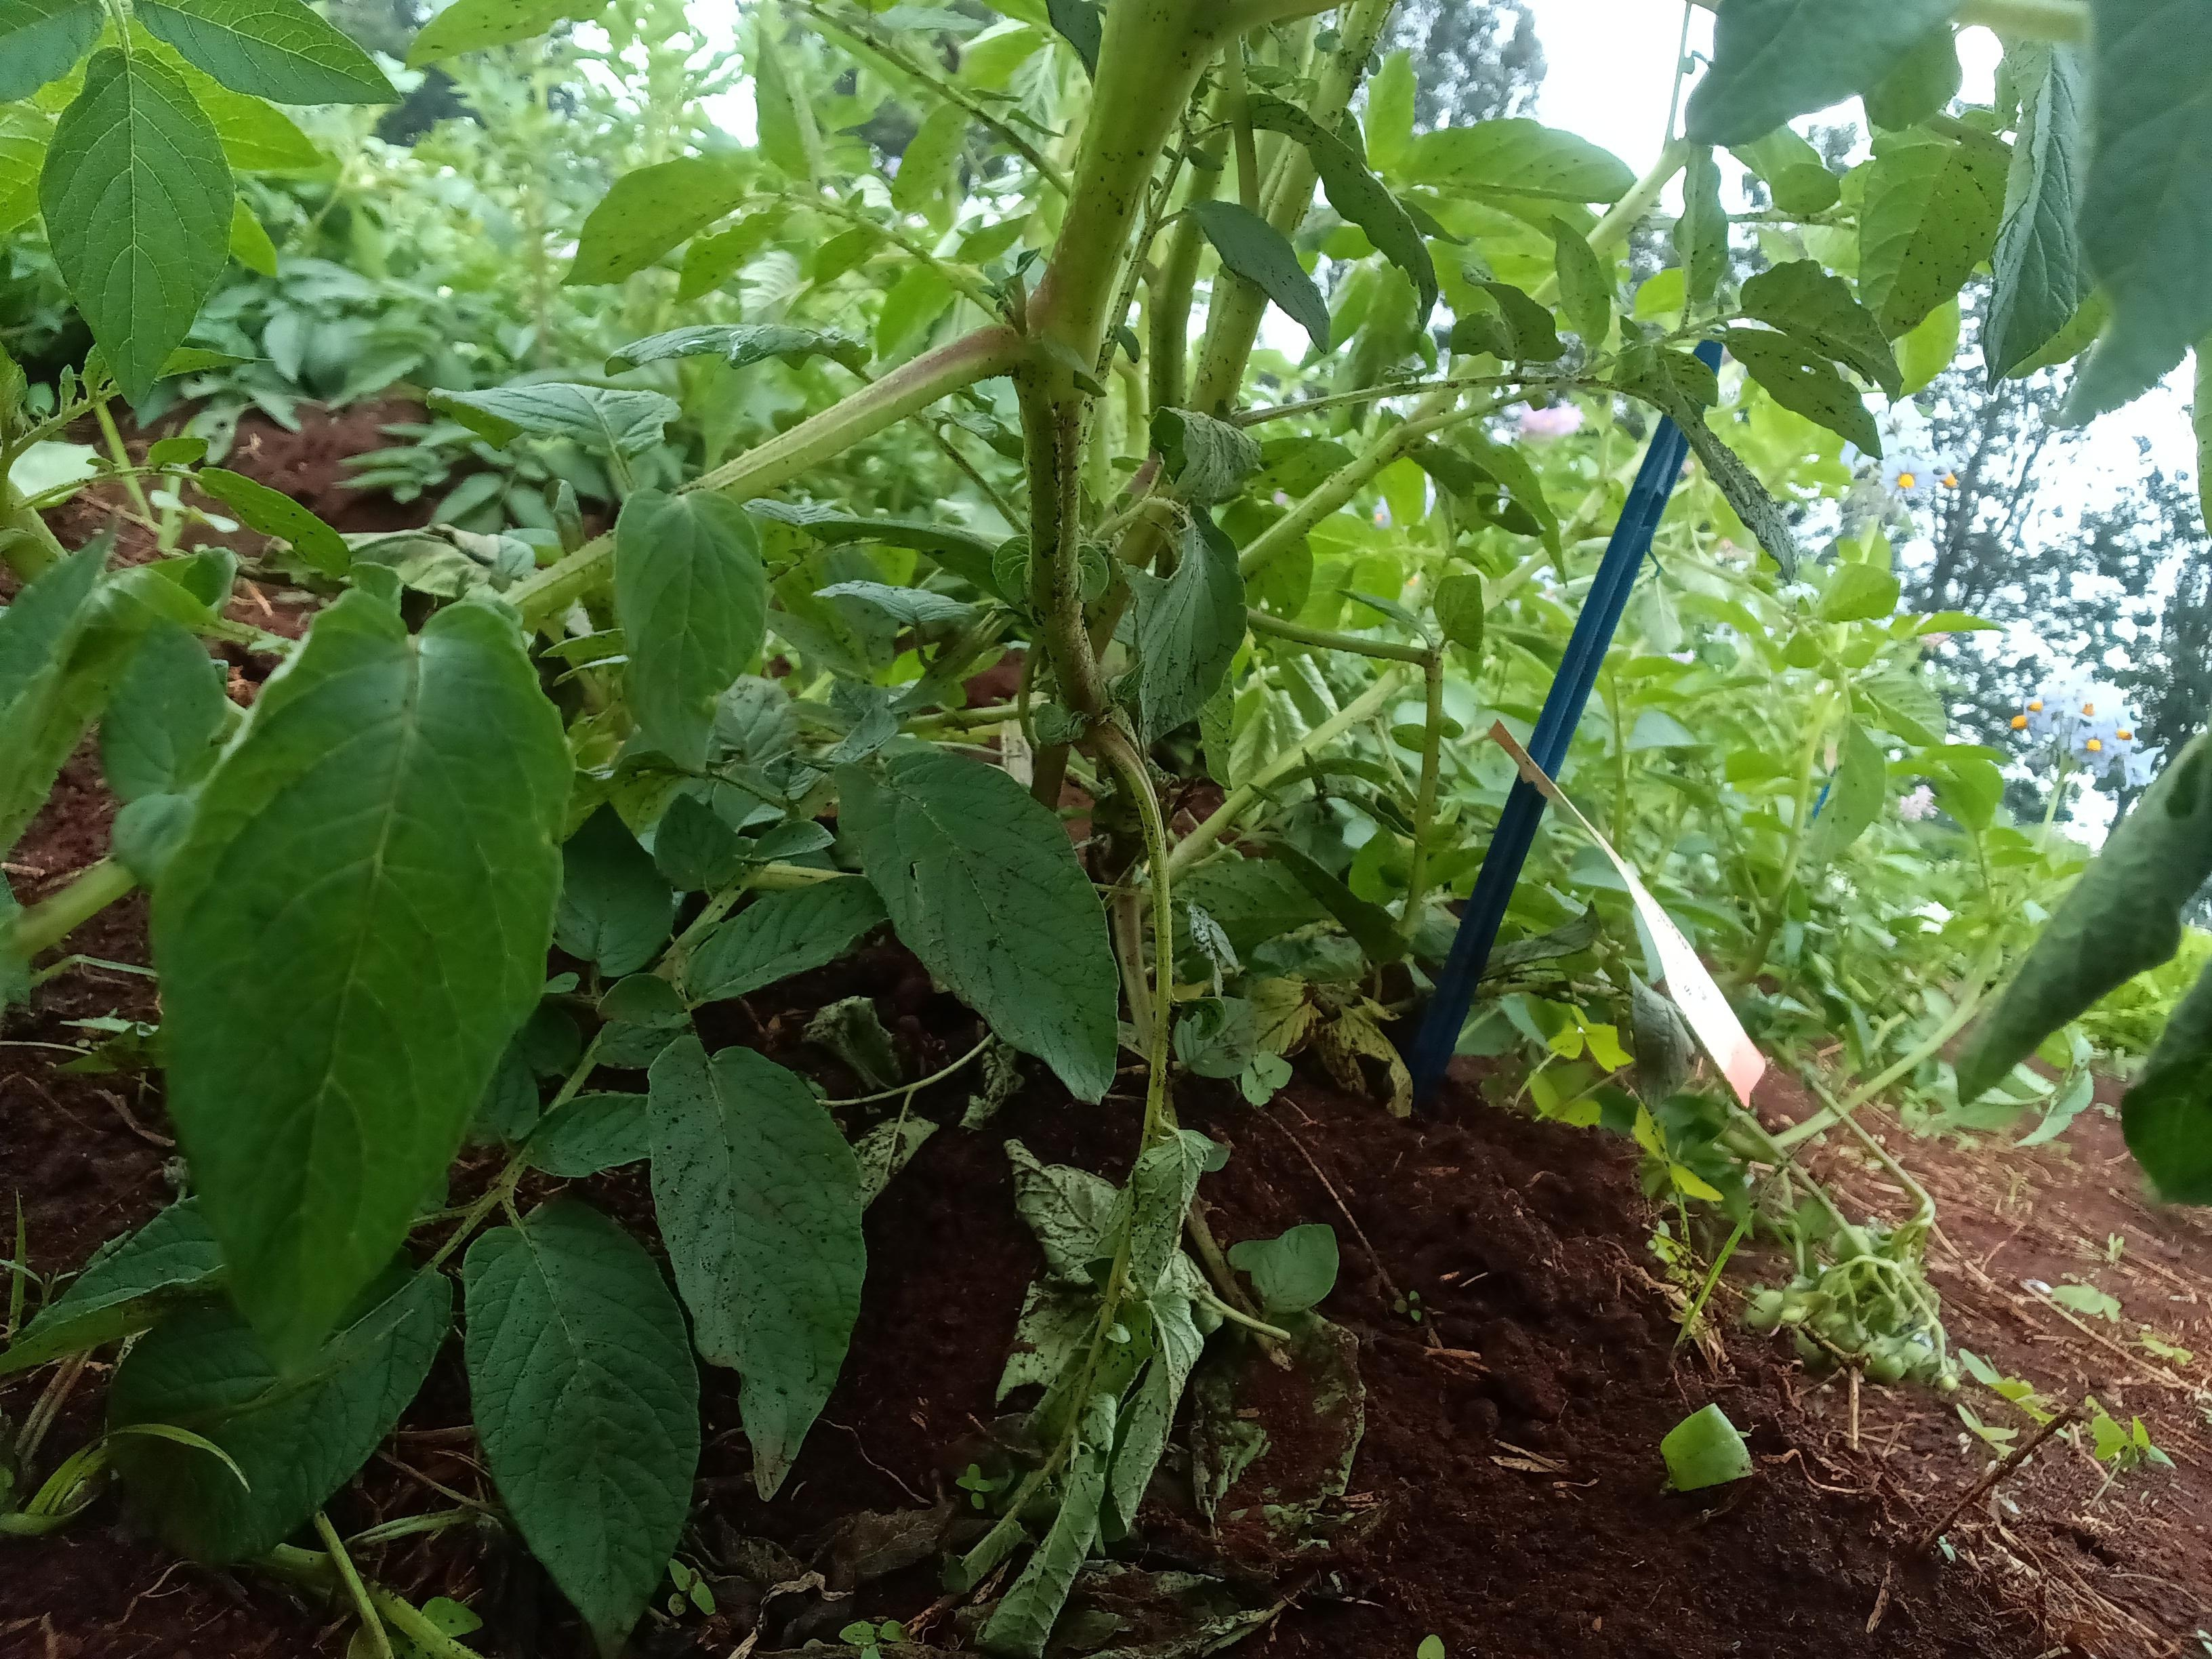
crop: potato
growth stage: flowering
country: Kenya
